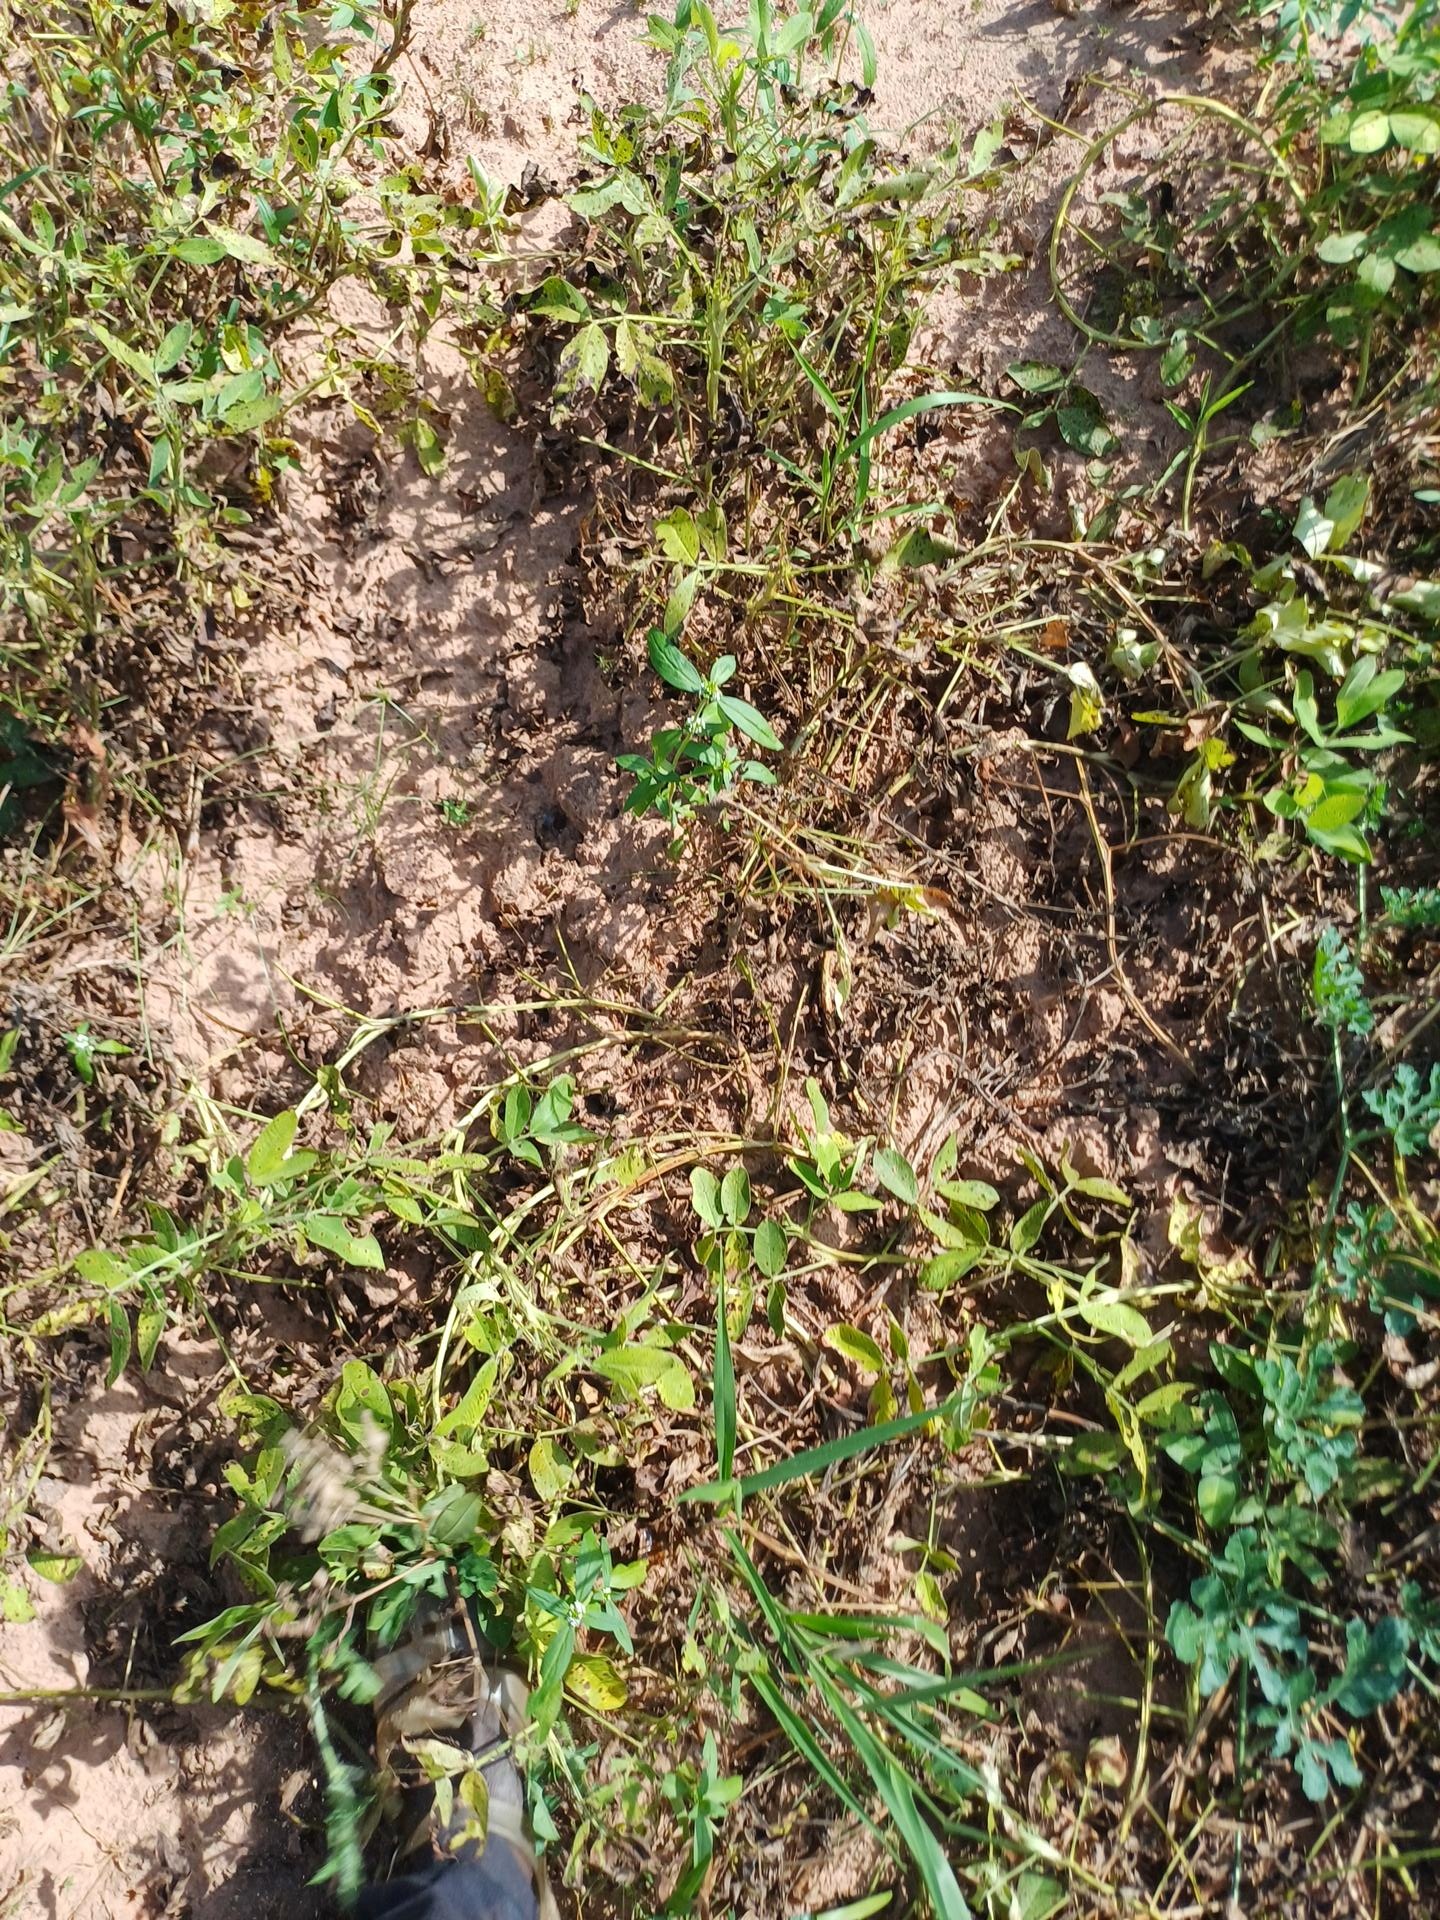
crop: groundnut
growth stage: flowering
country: Senegal
